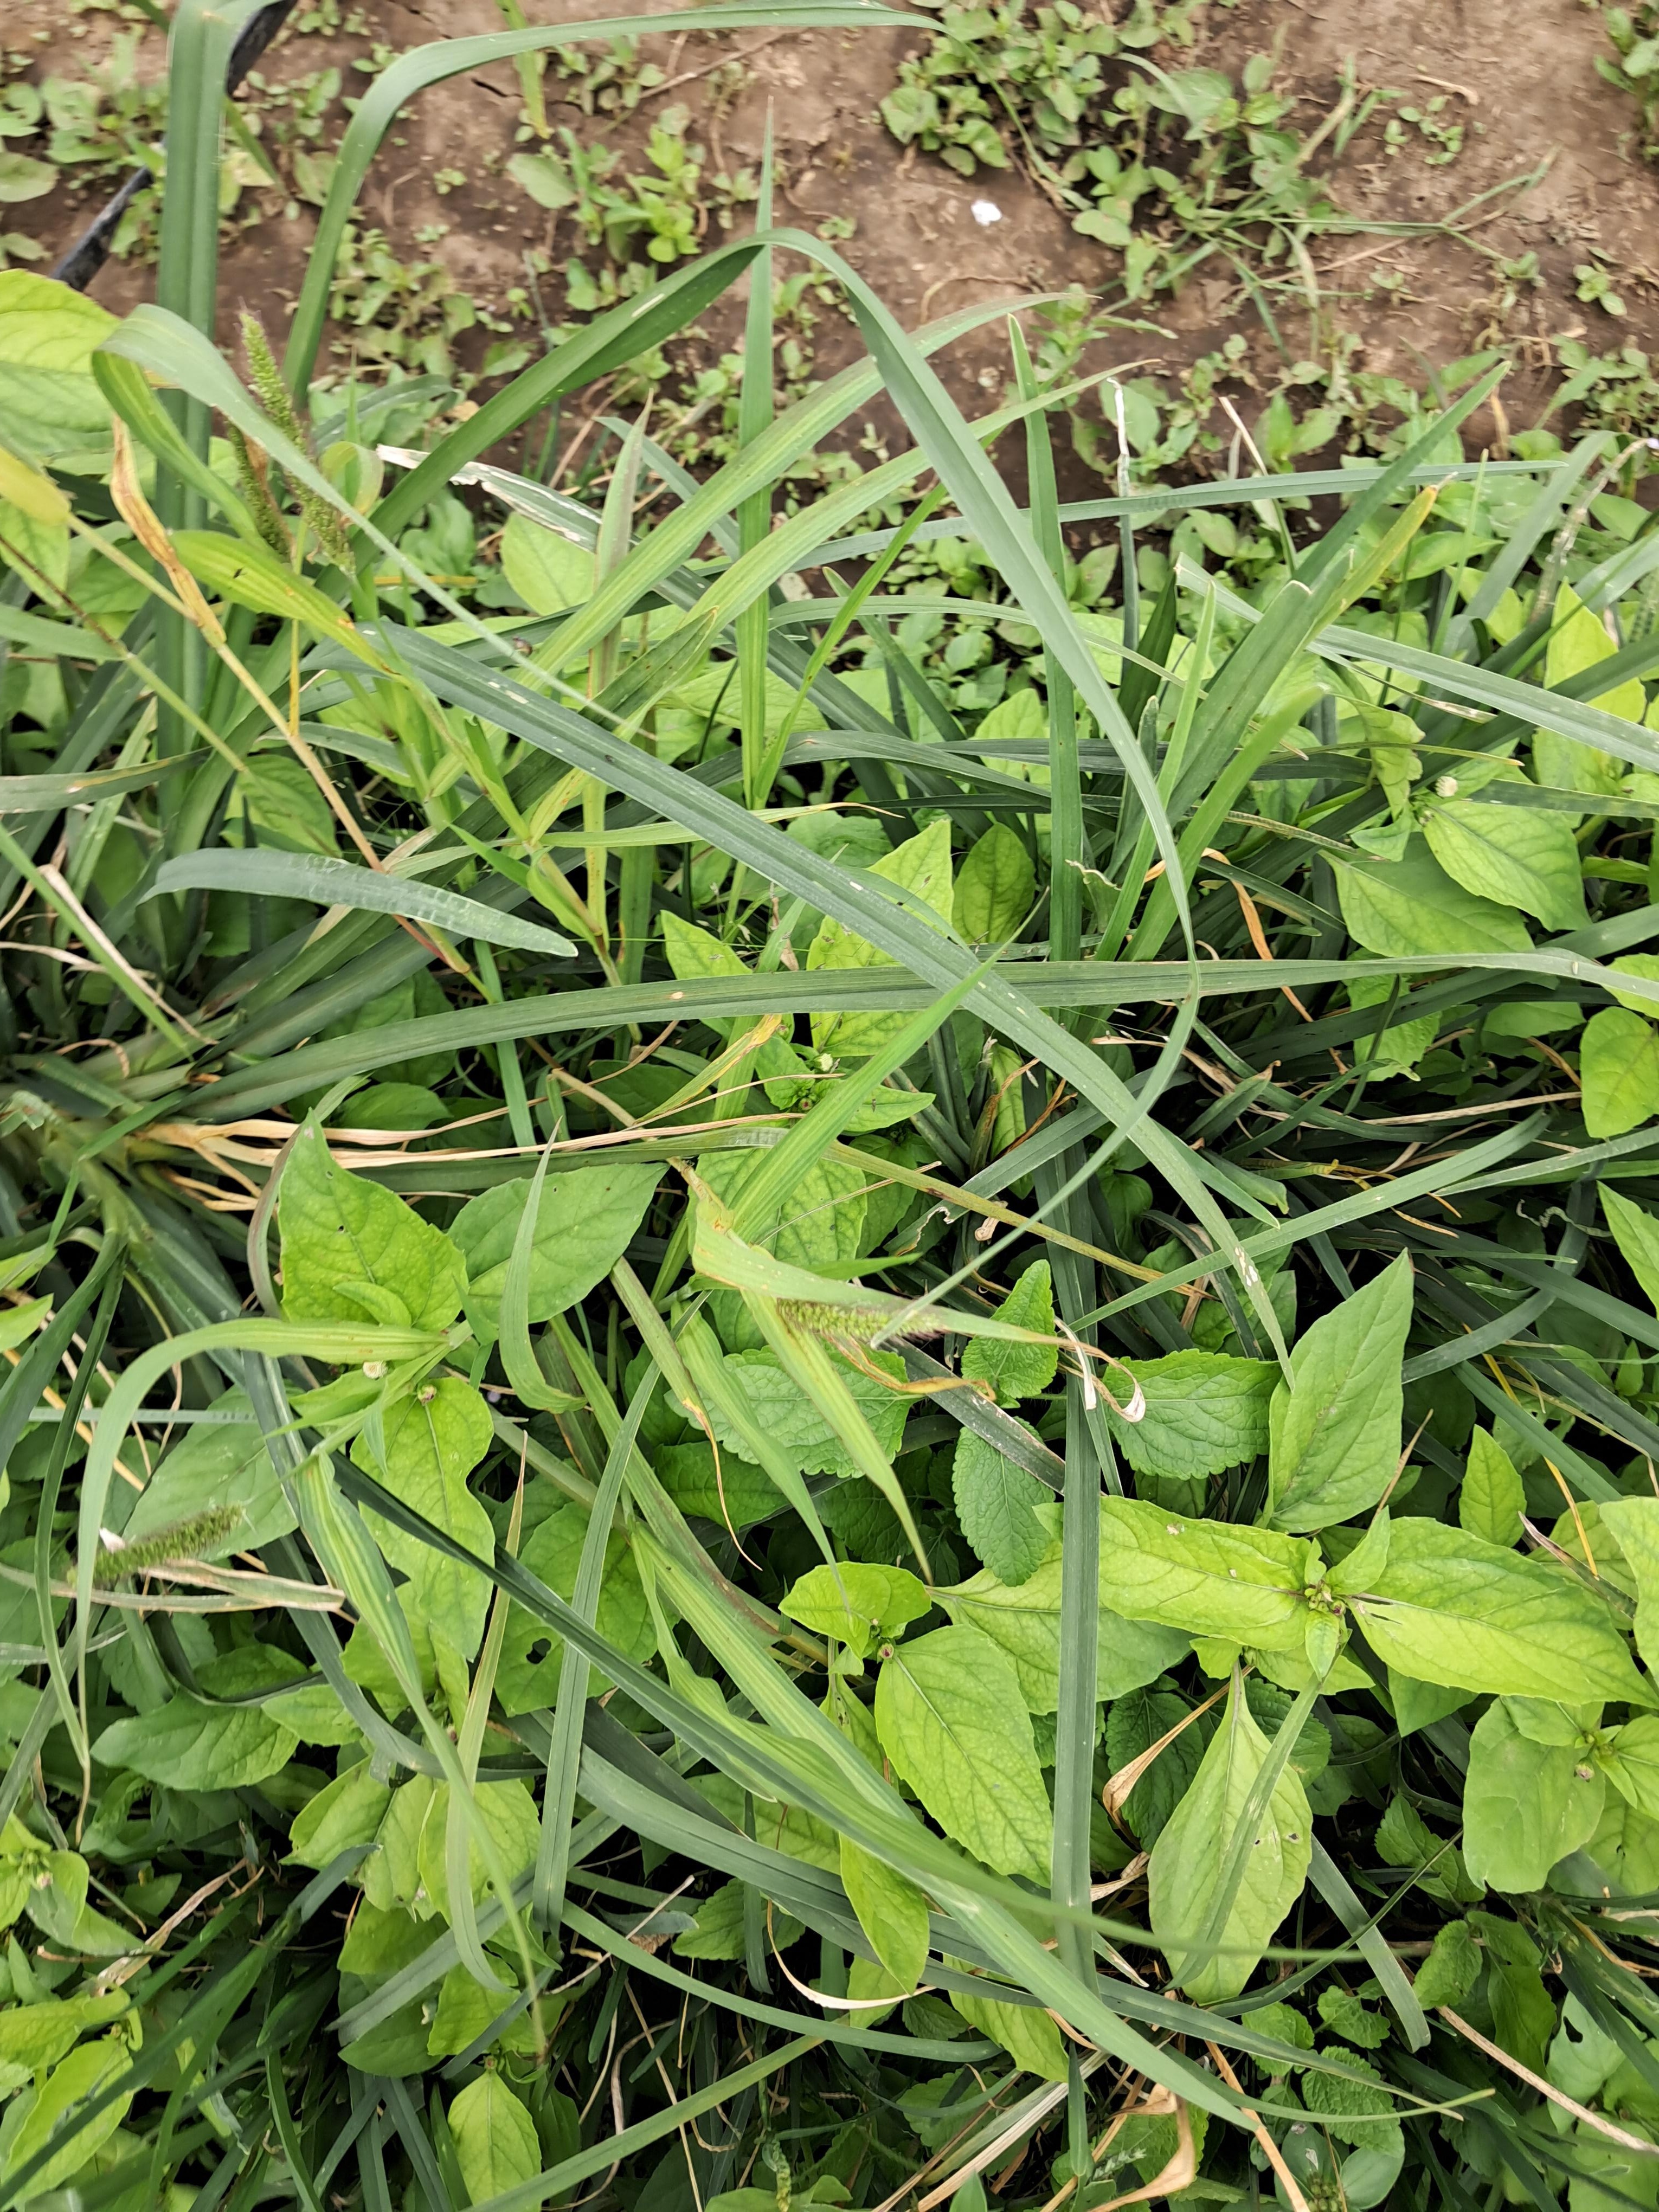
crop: finger millet
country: Tanzania
